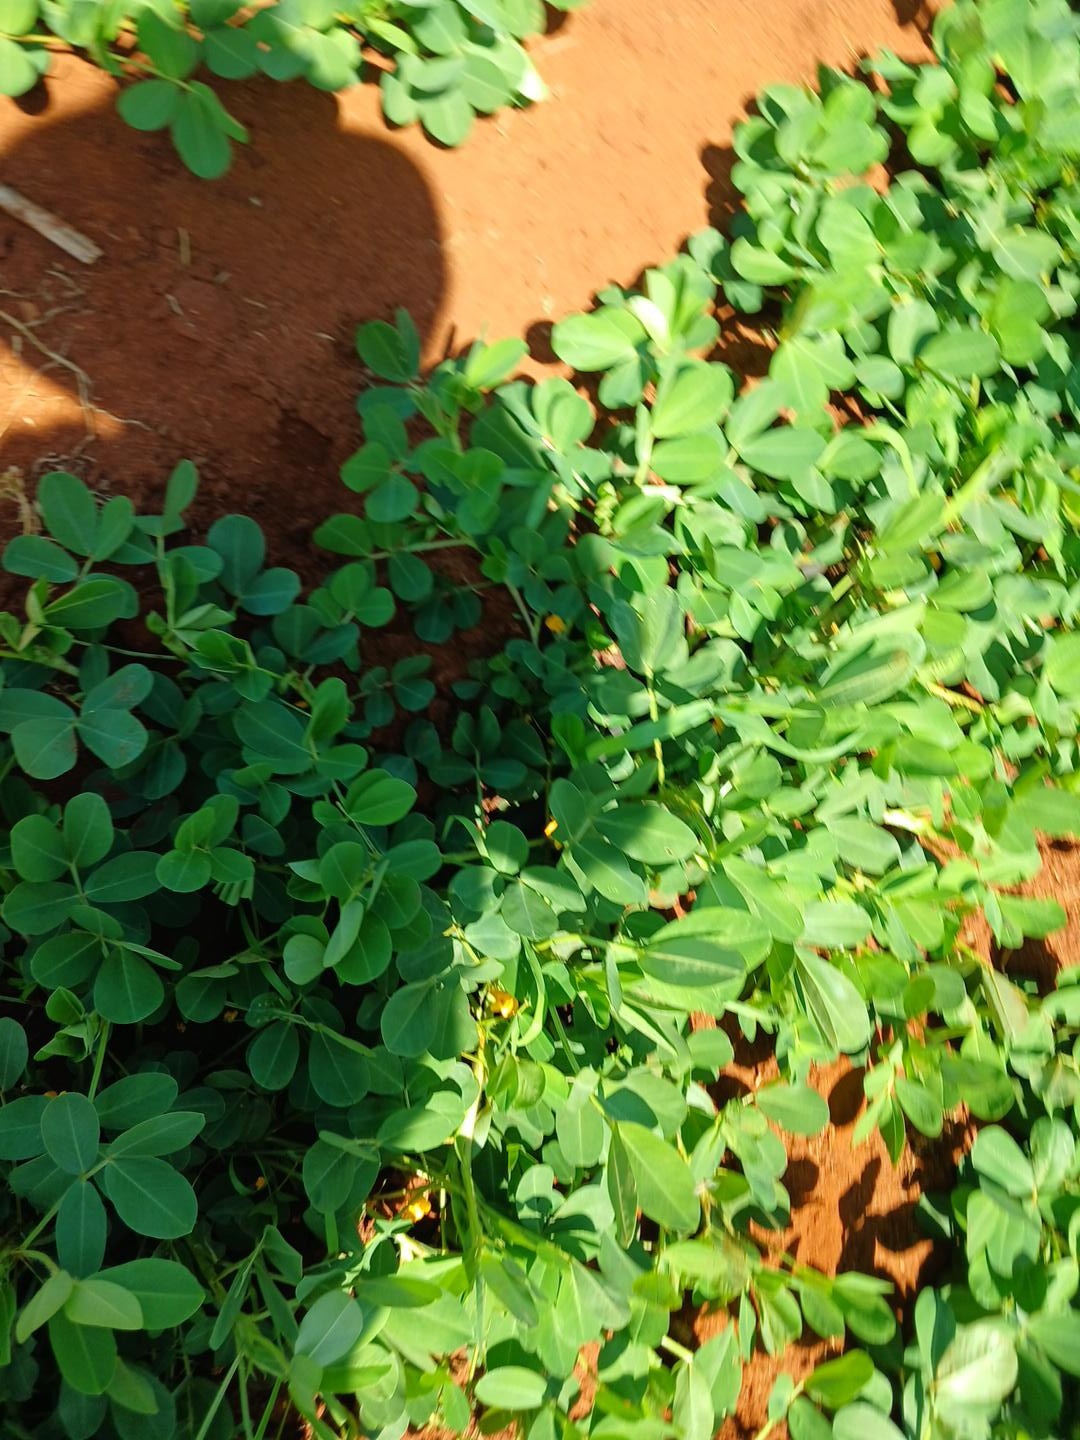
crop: groundnut
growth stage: flowering
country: Kenya
